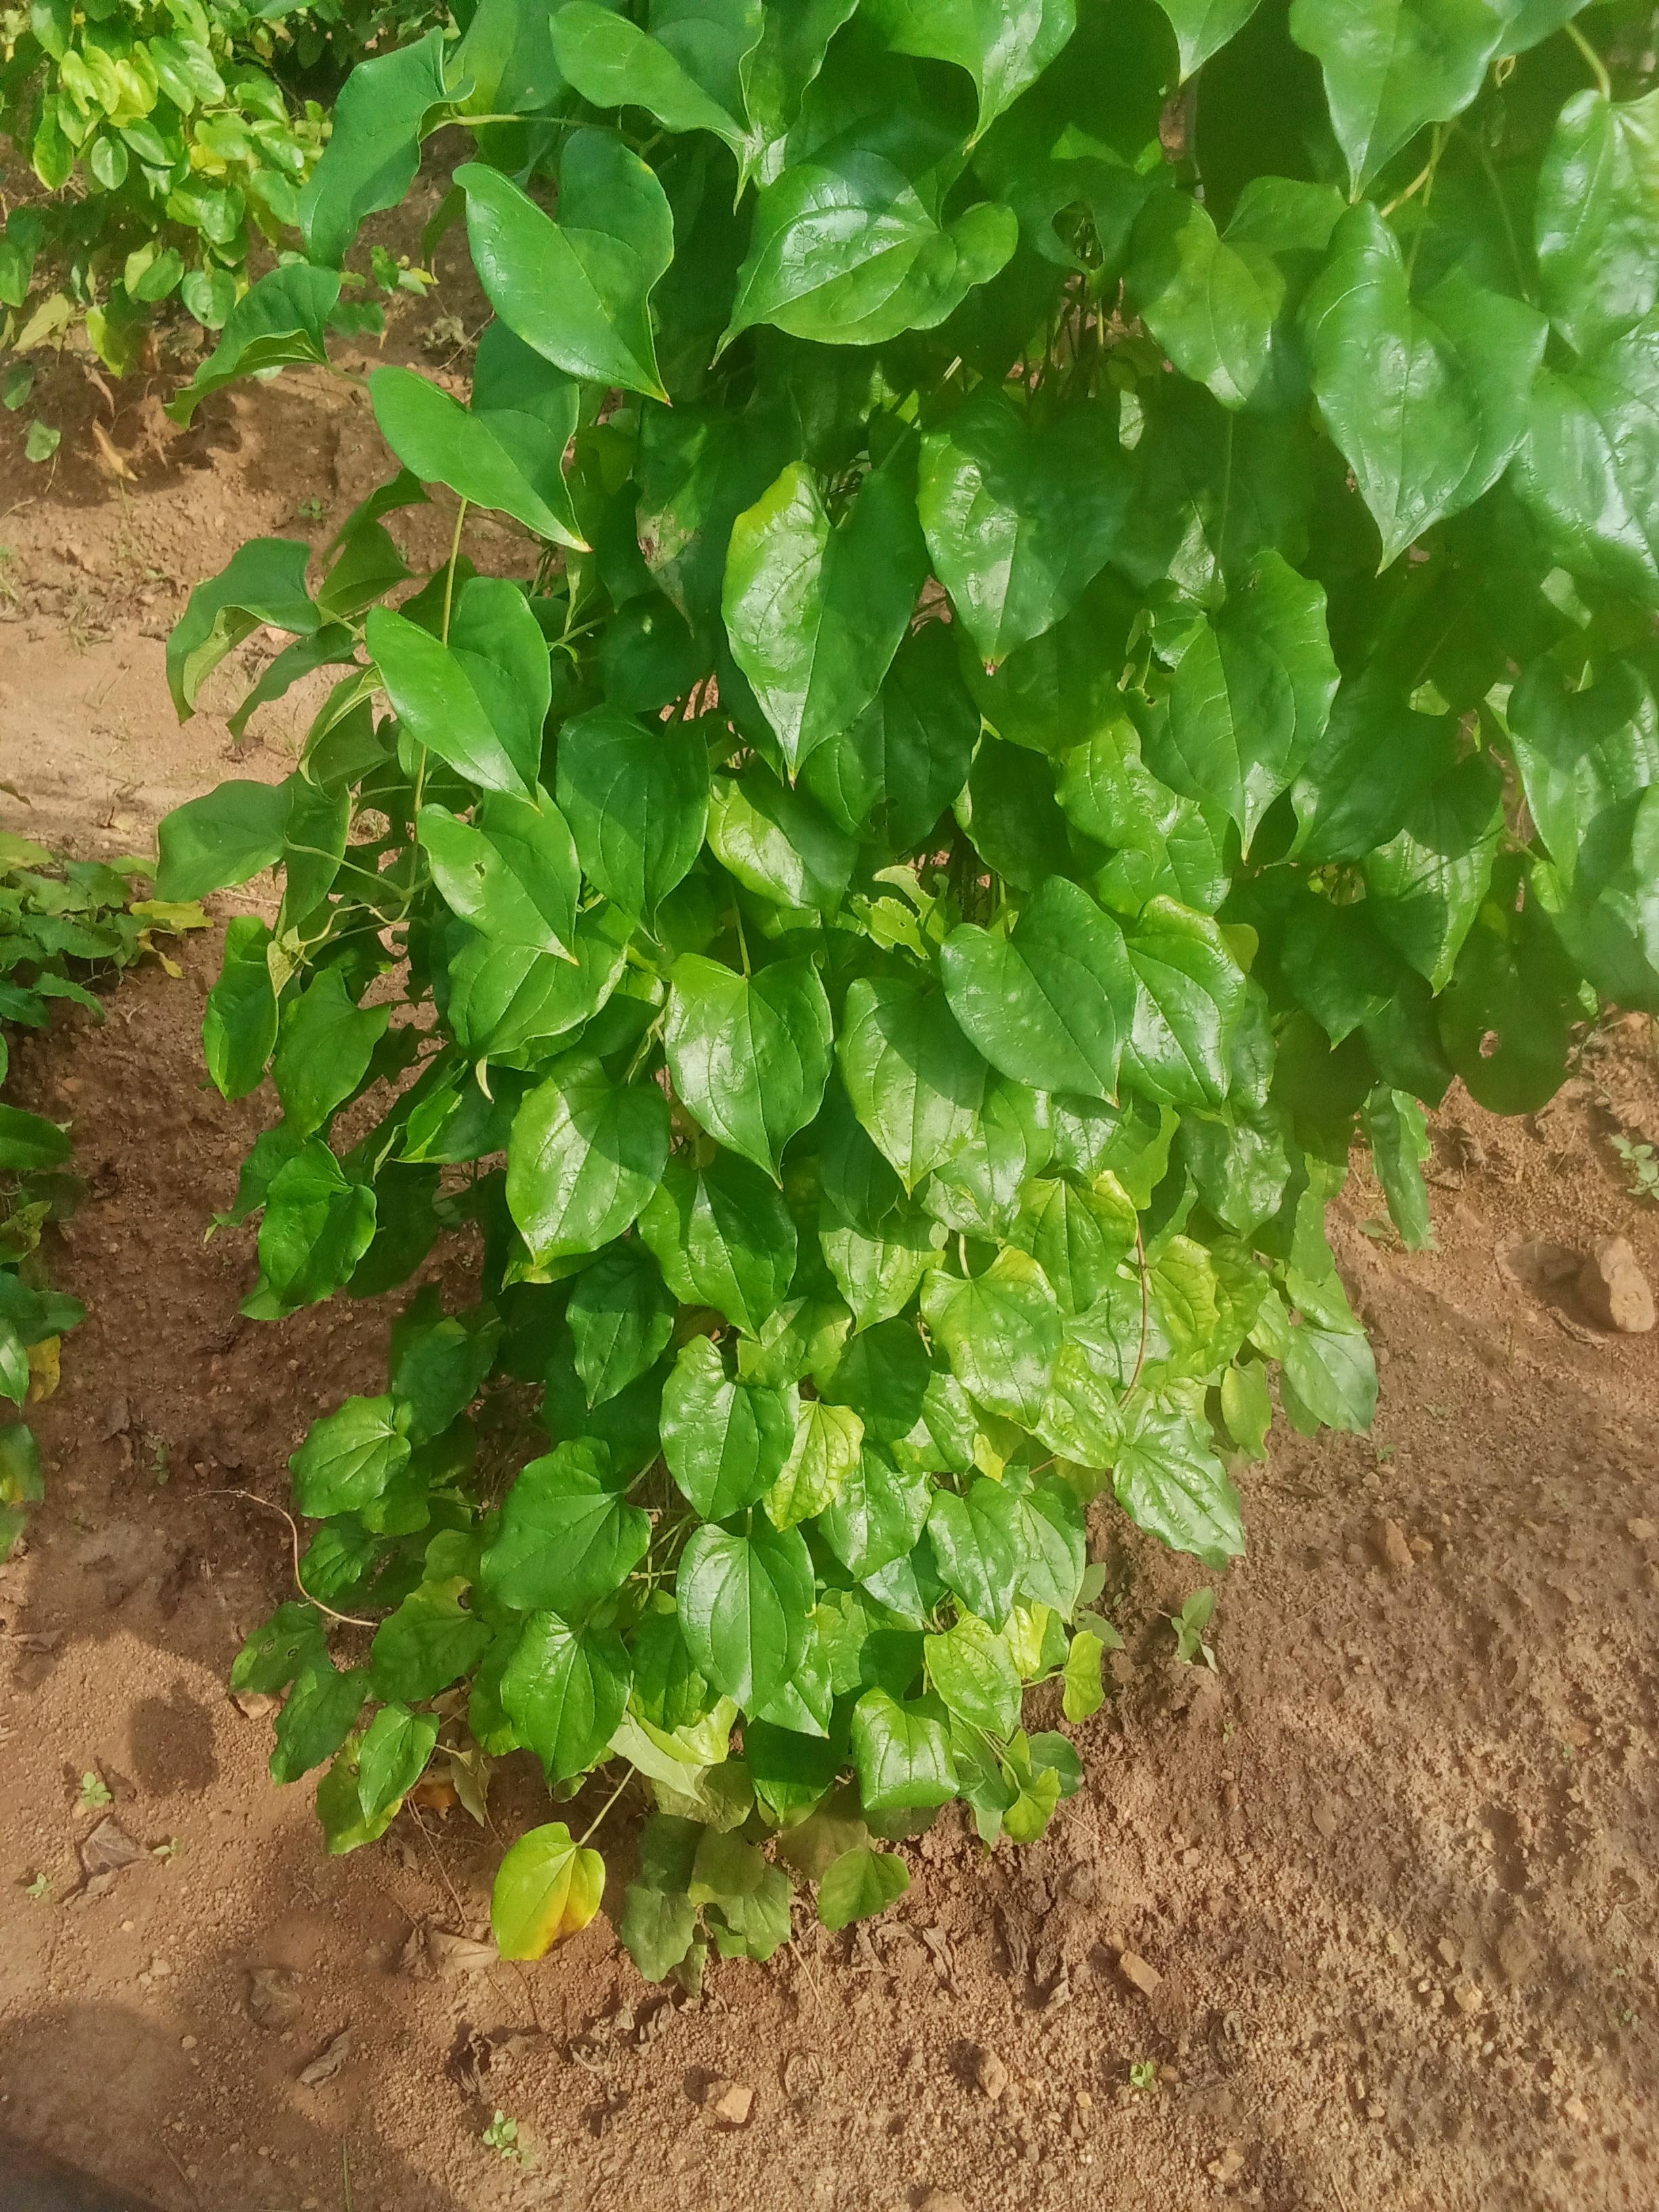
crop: yam
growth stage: vegetative
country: Nigeria
